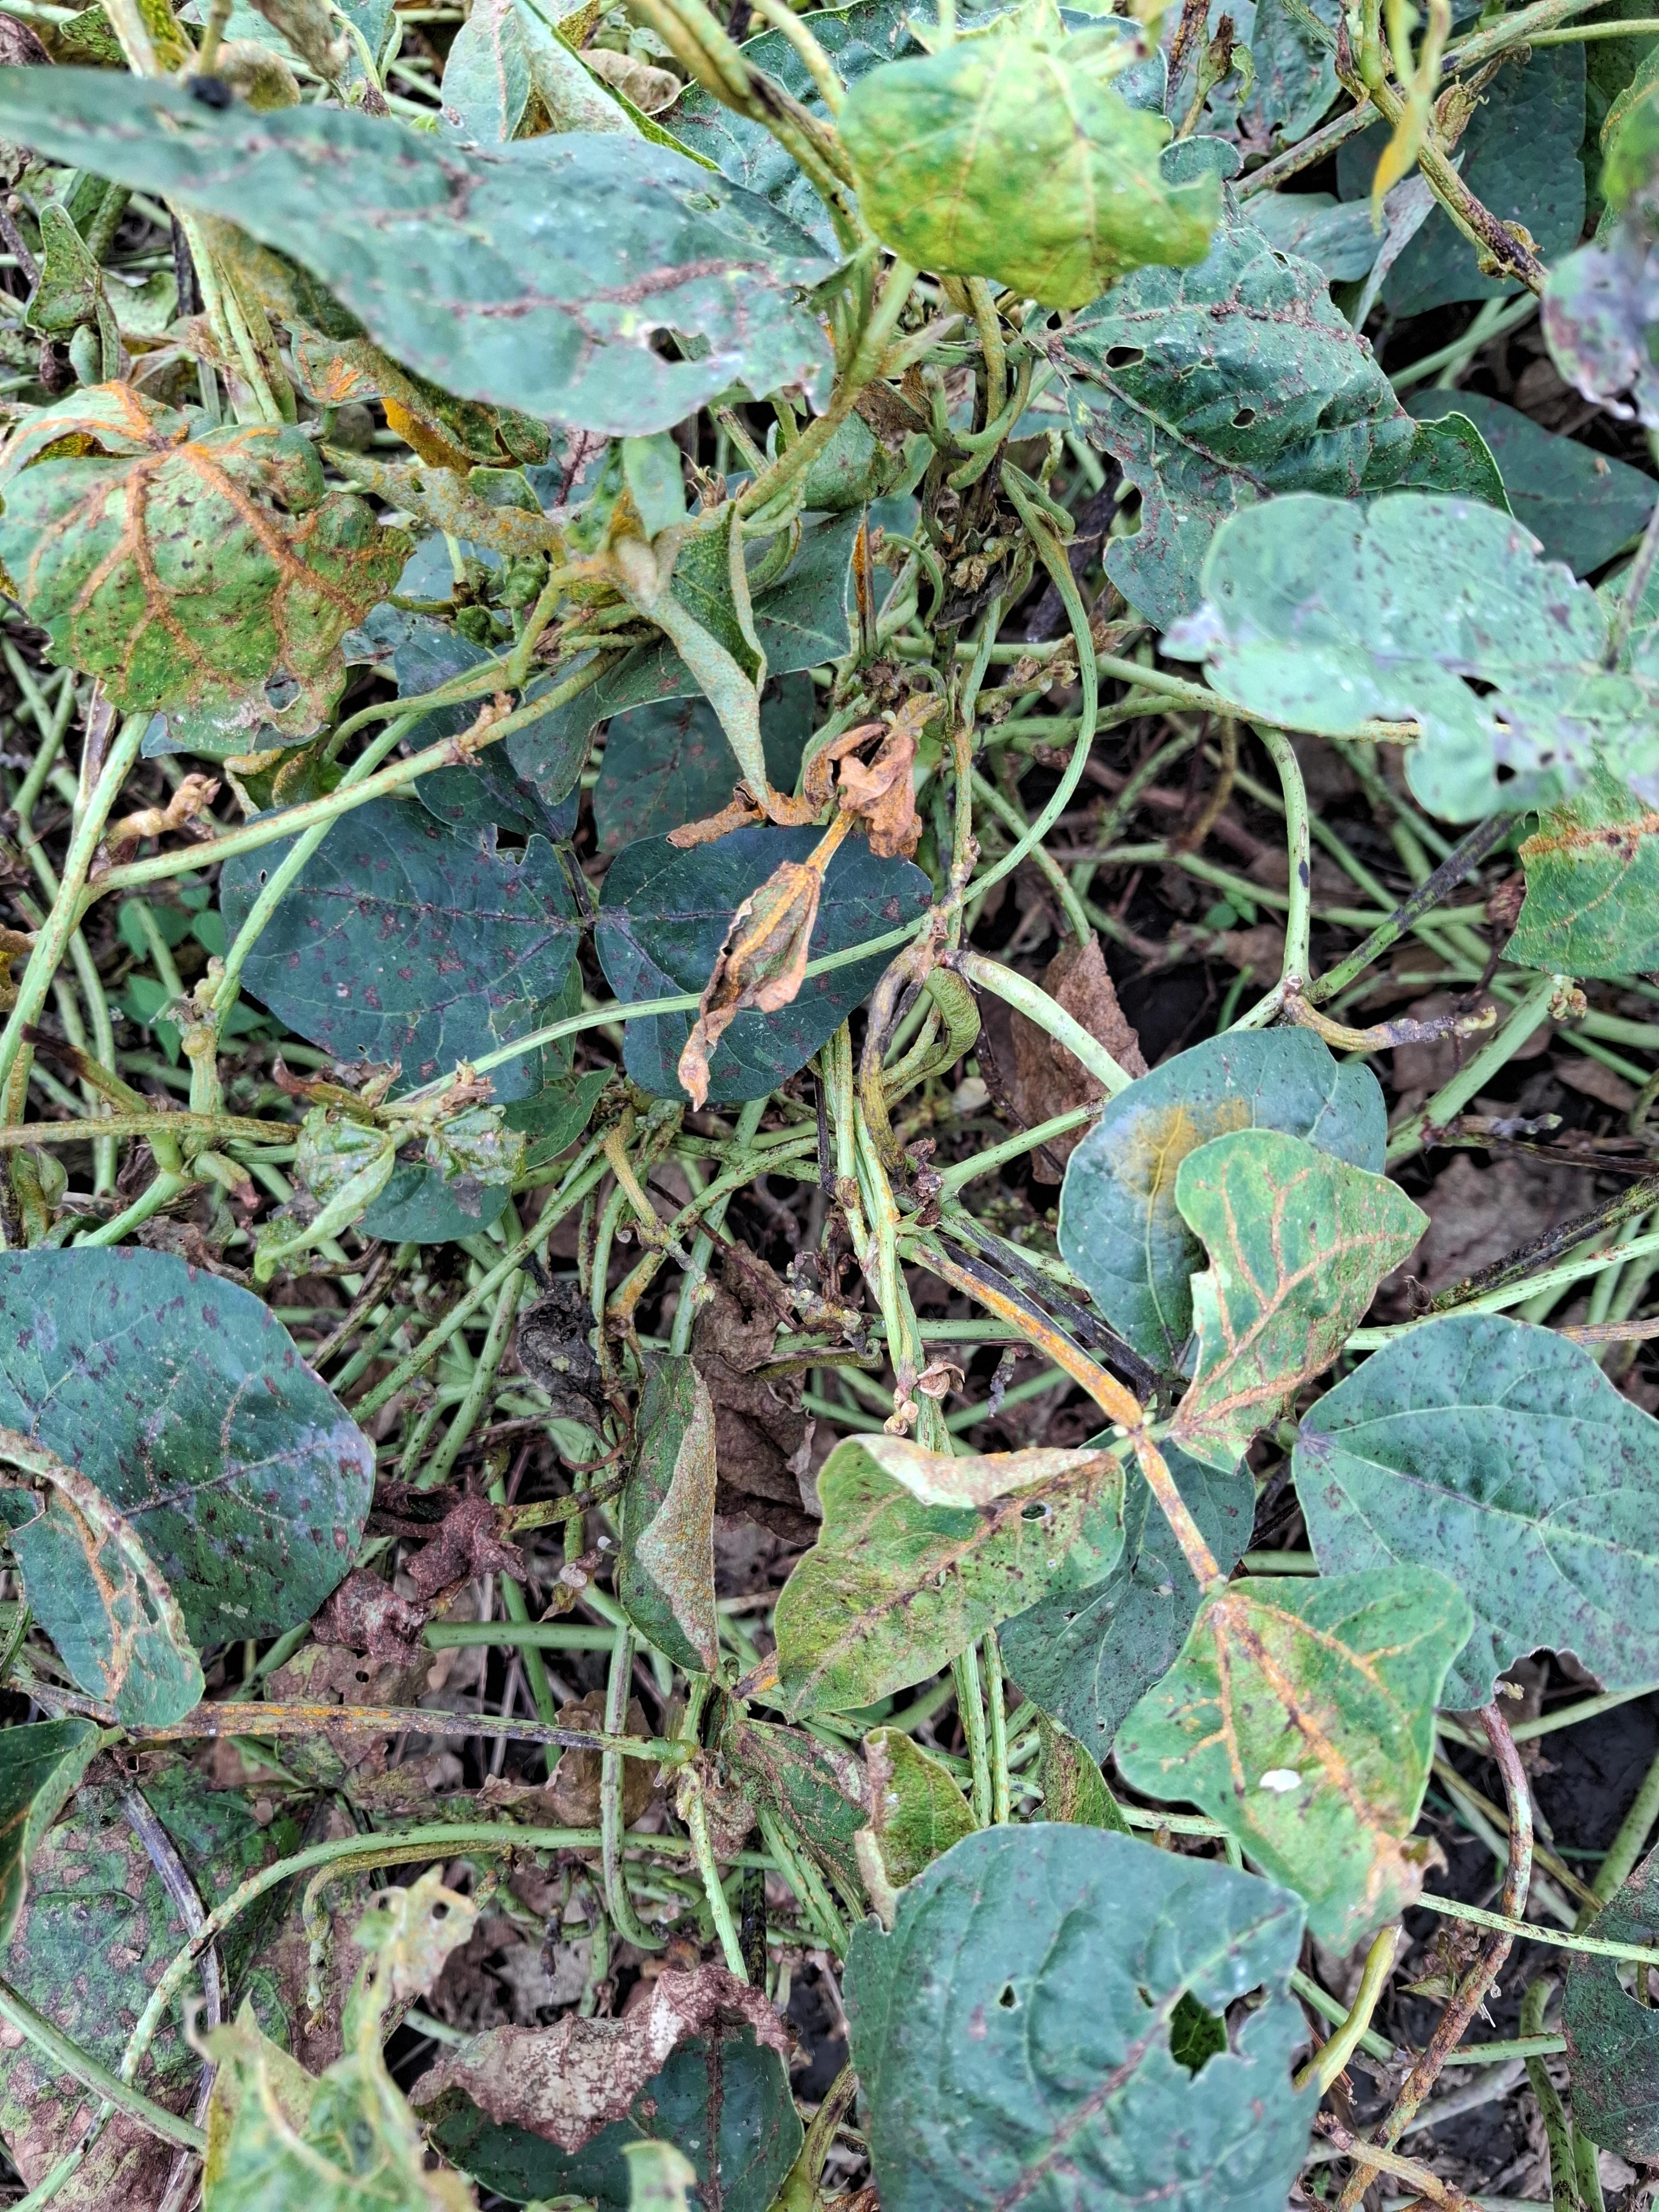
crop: cowpea
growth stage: development pod
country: Tanzania
